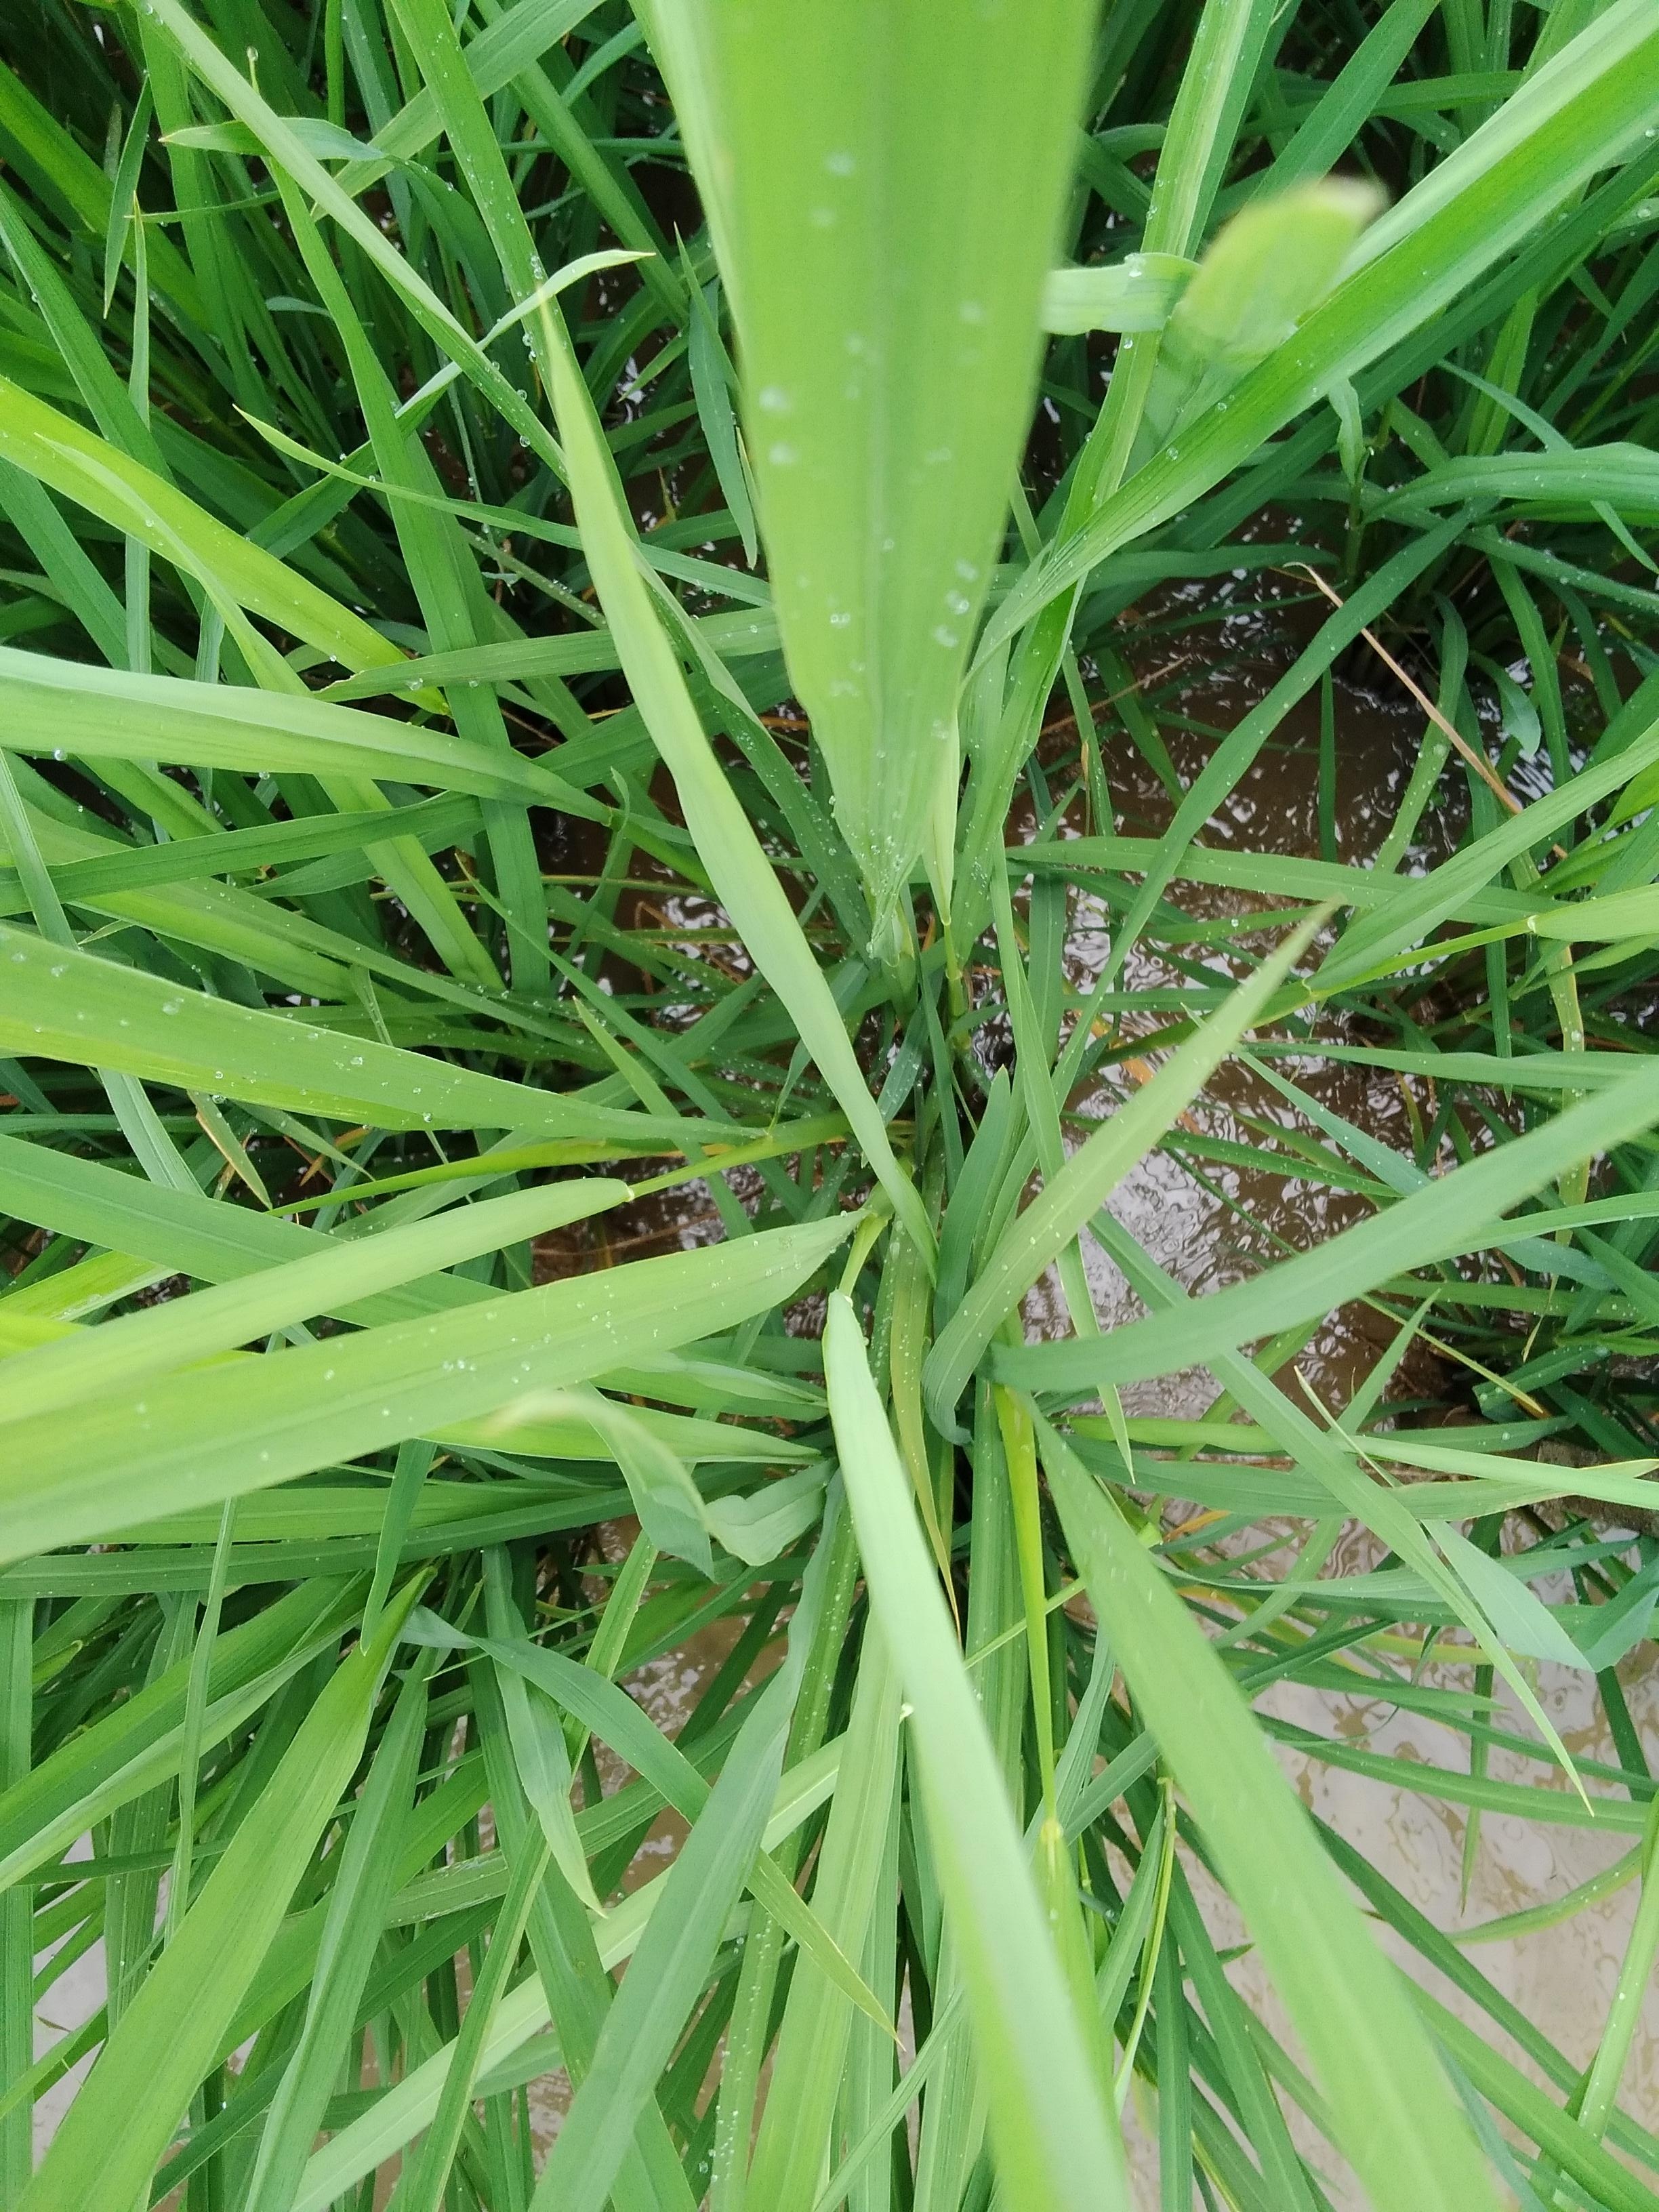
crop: rice
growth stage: booting
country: Nigeria
